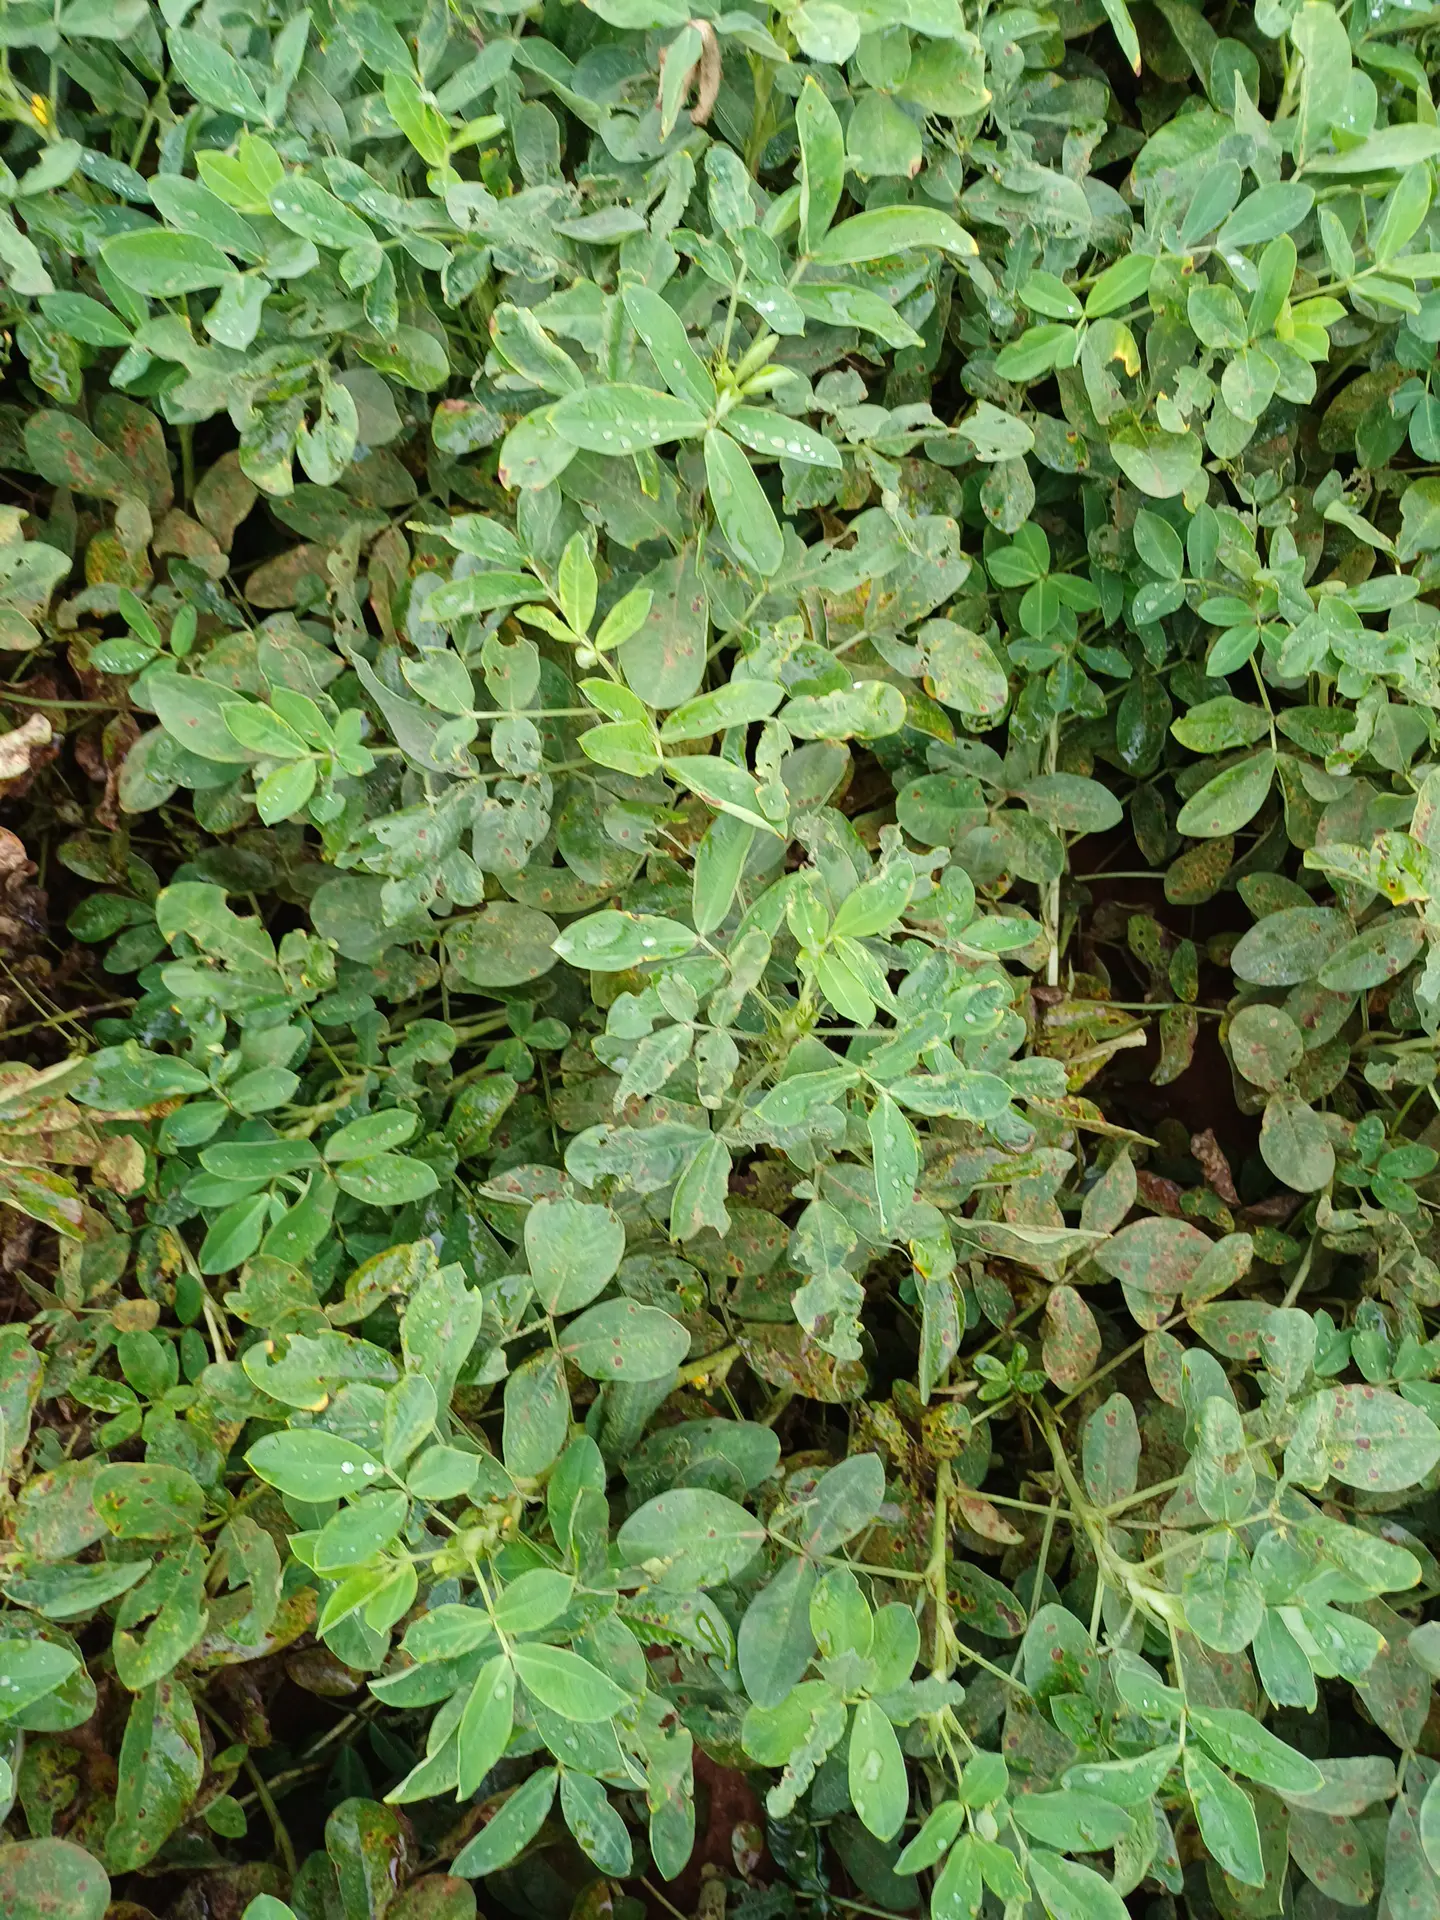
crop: groundnut
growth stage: pegging
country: Kenya
